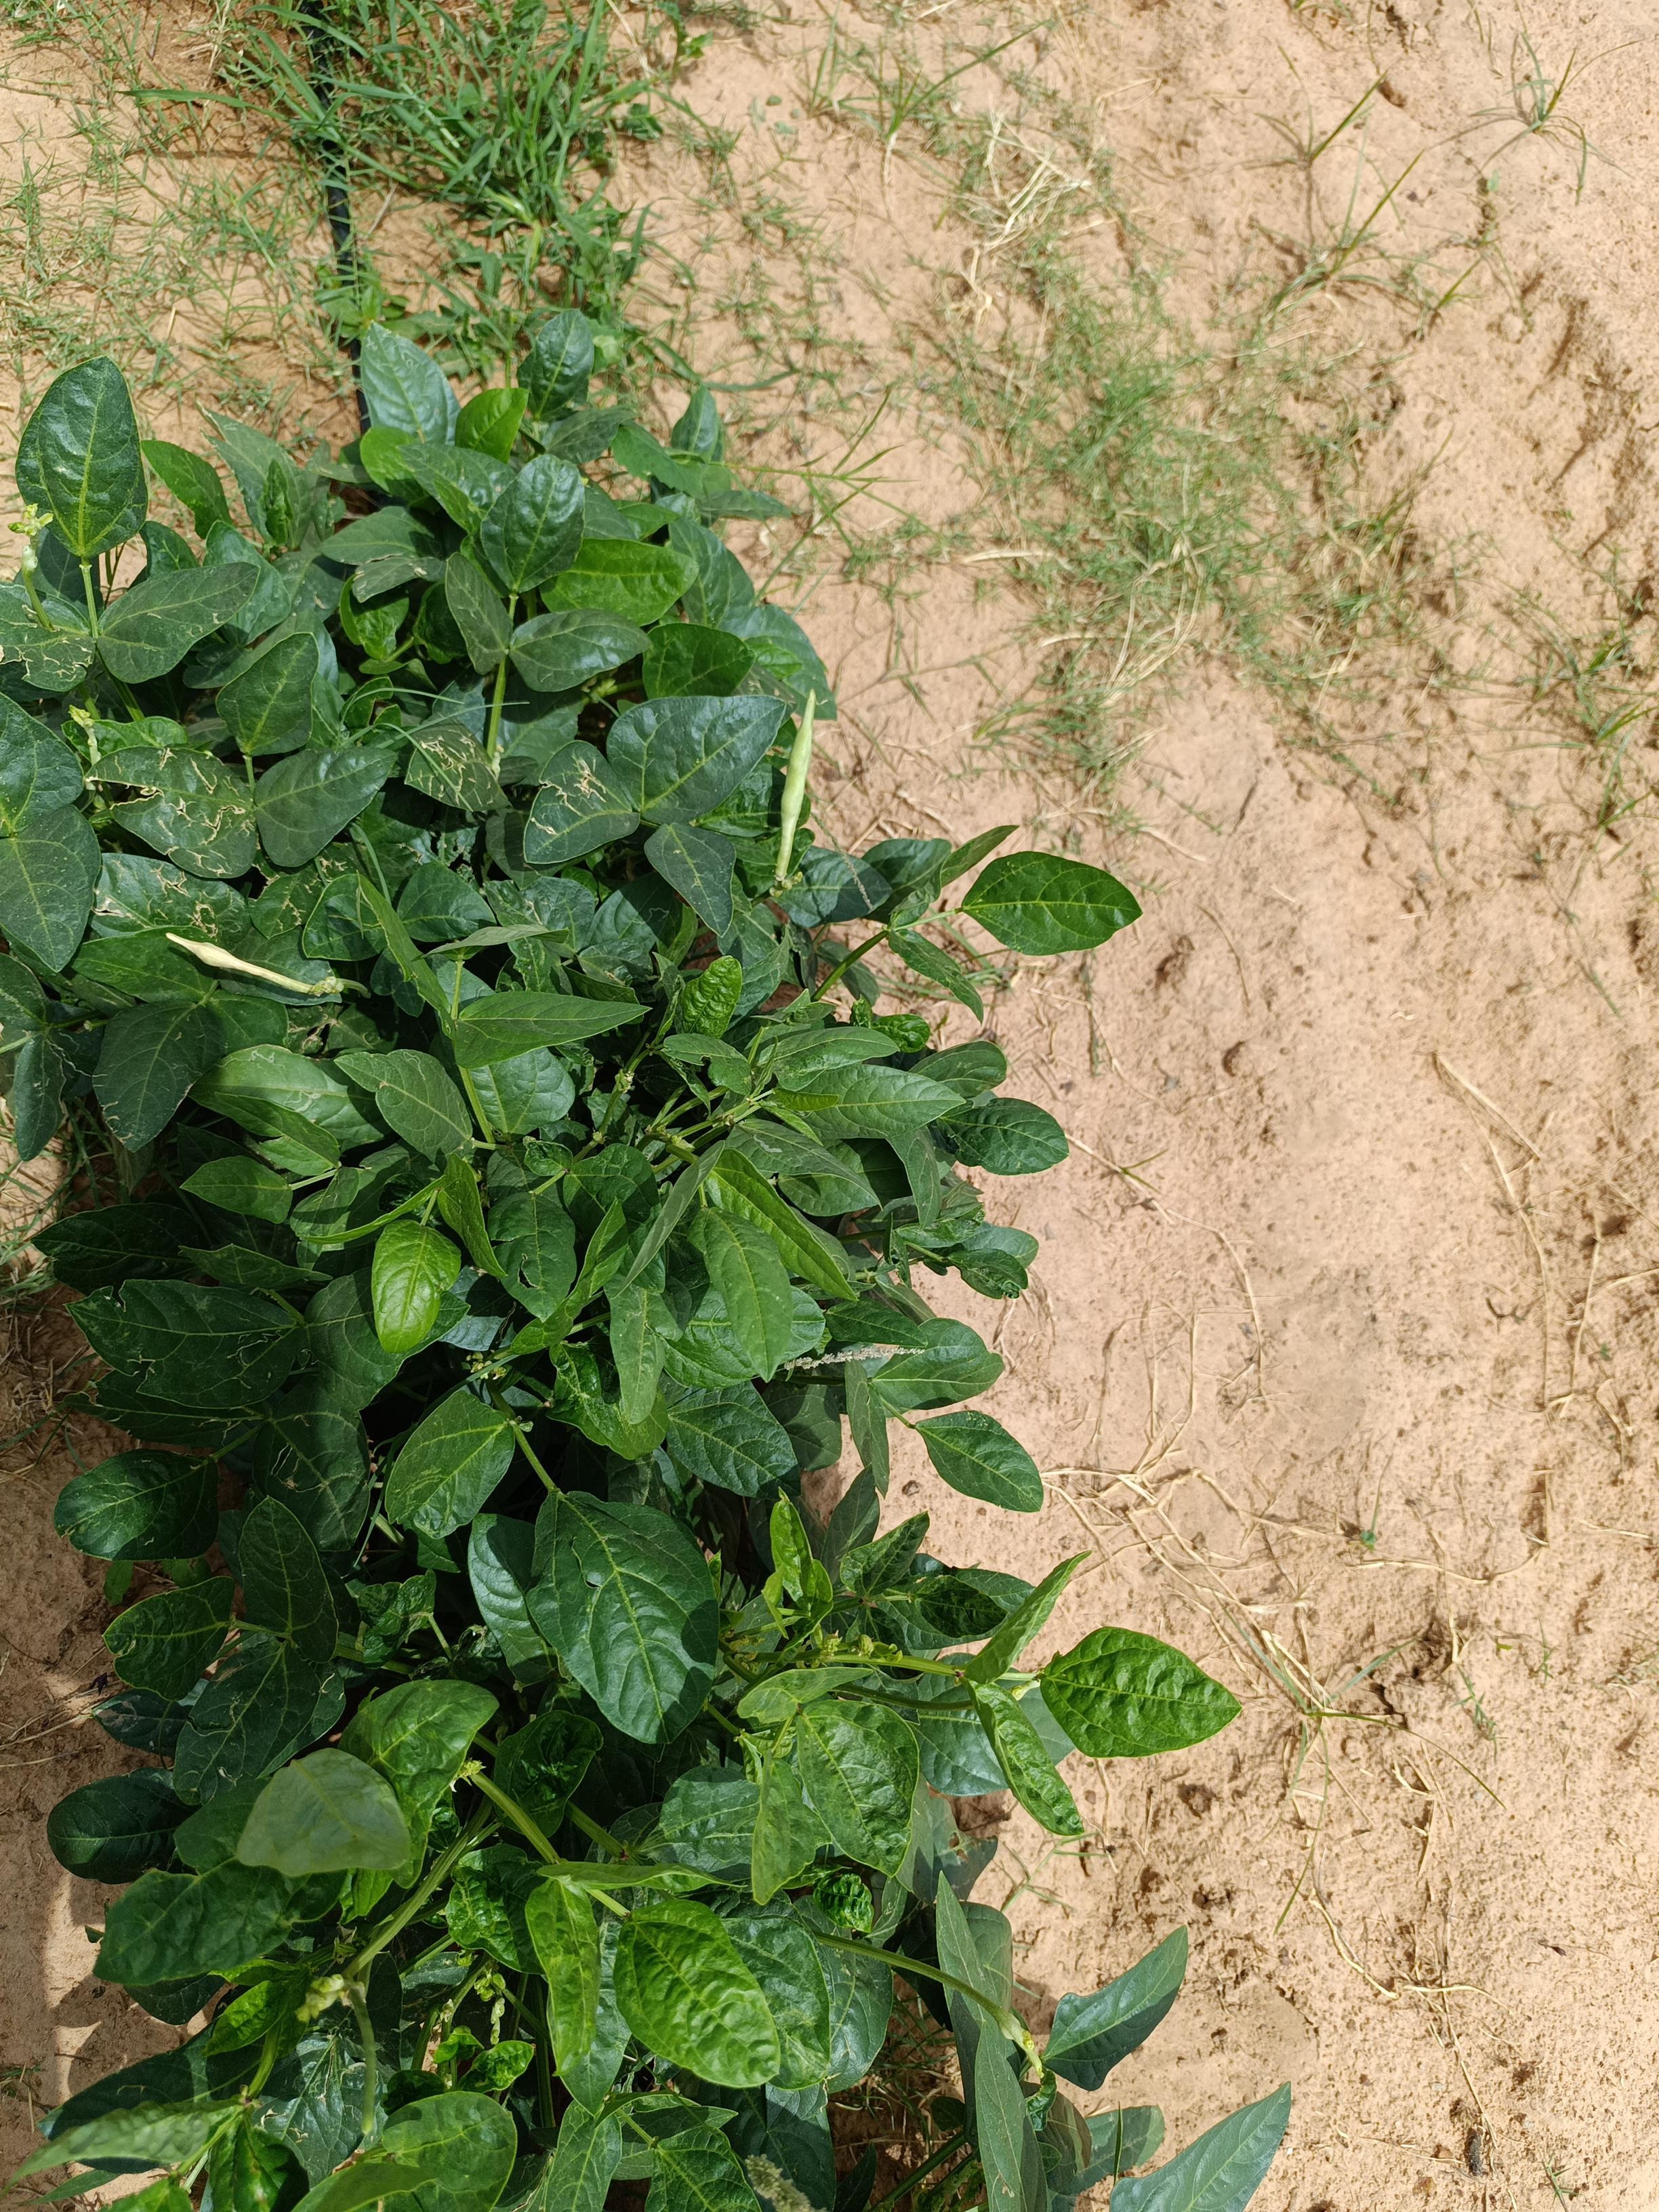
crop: cowpea
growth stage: development pod
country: Nigeria
